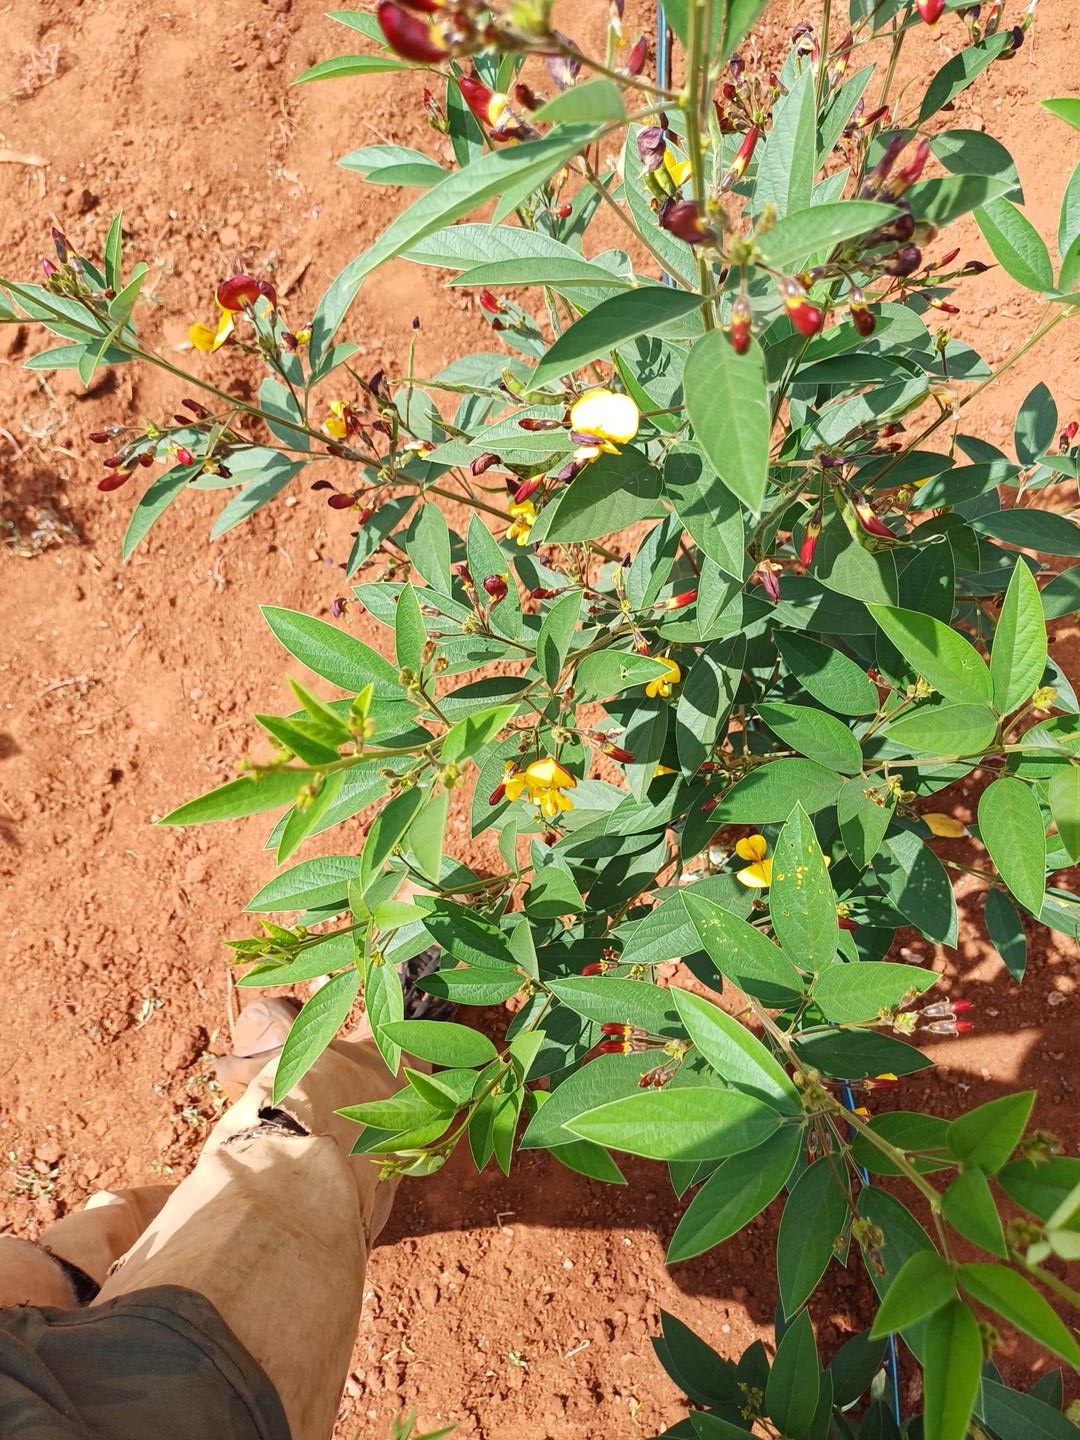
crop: pigeonpea
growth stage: flowering
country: Kenya
